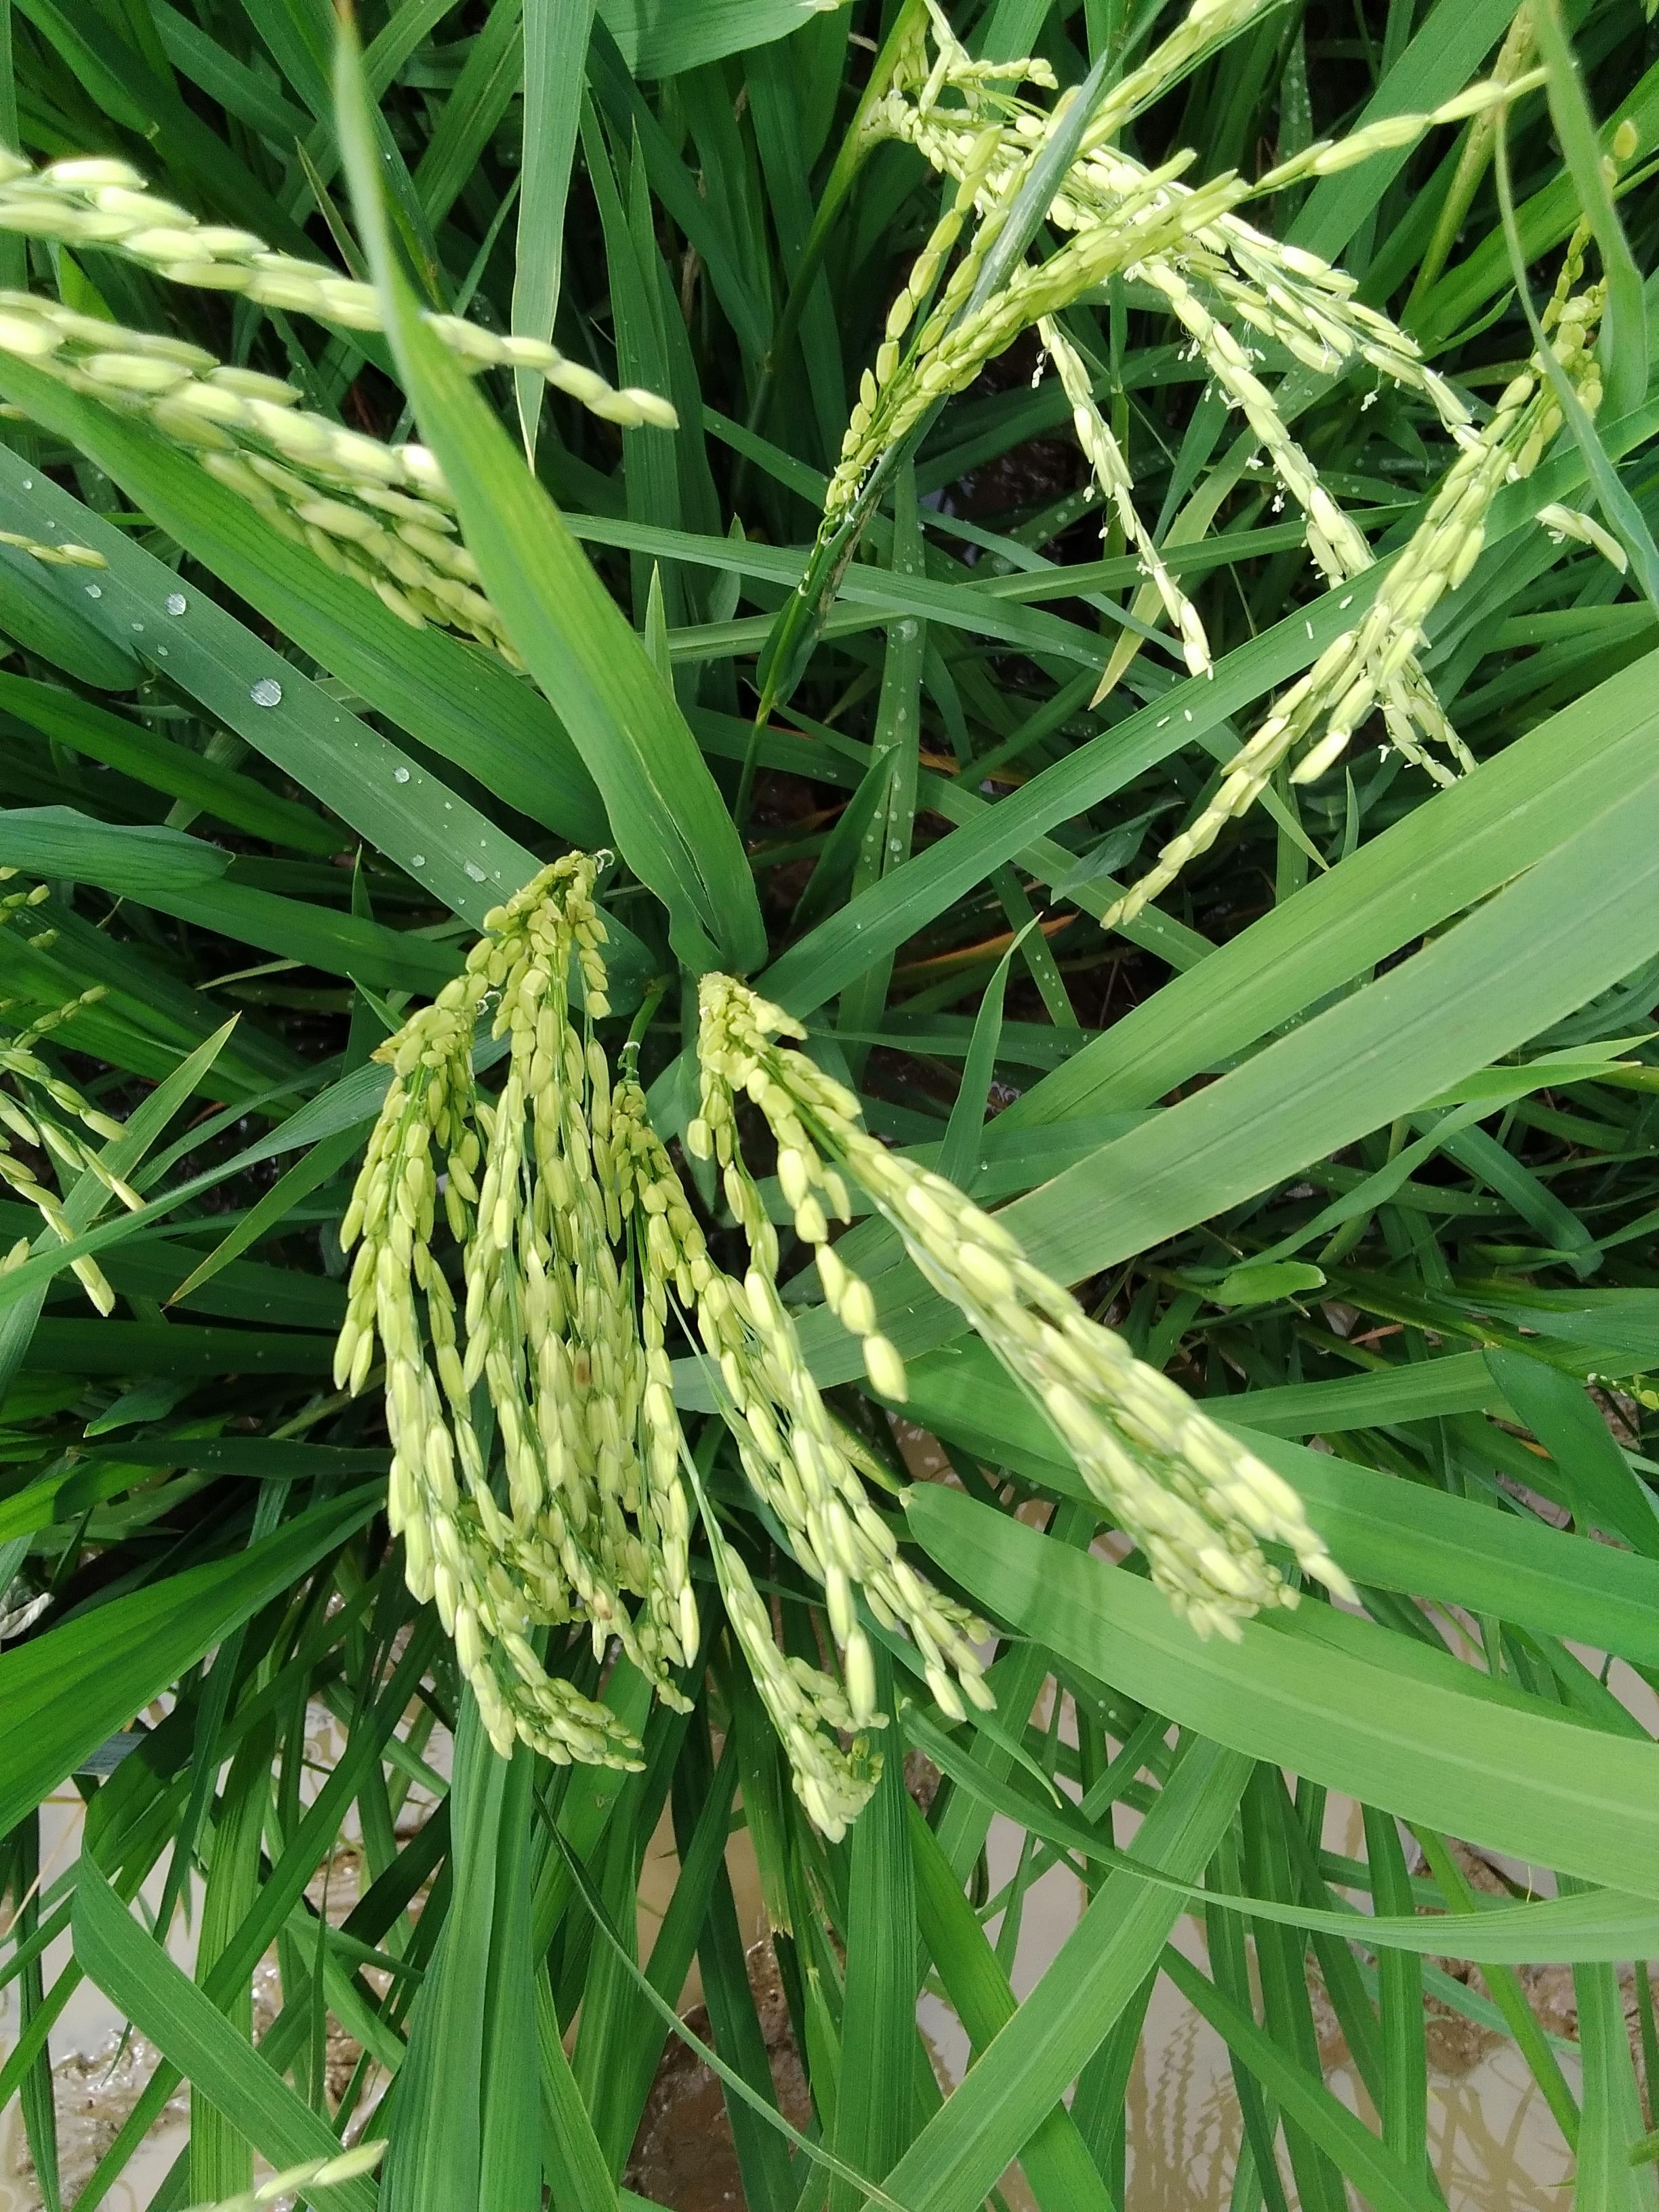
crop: rice
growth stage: stage milk
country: Nigeria
